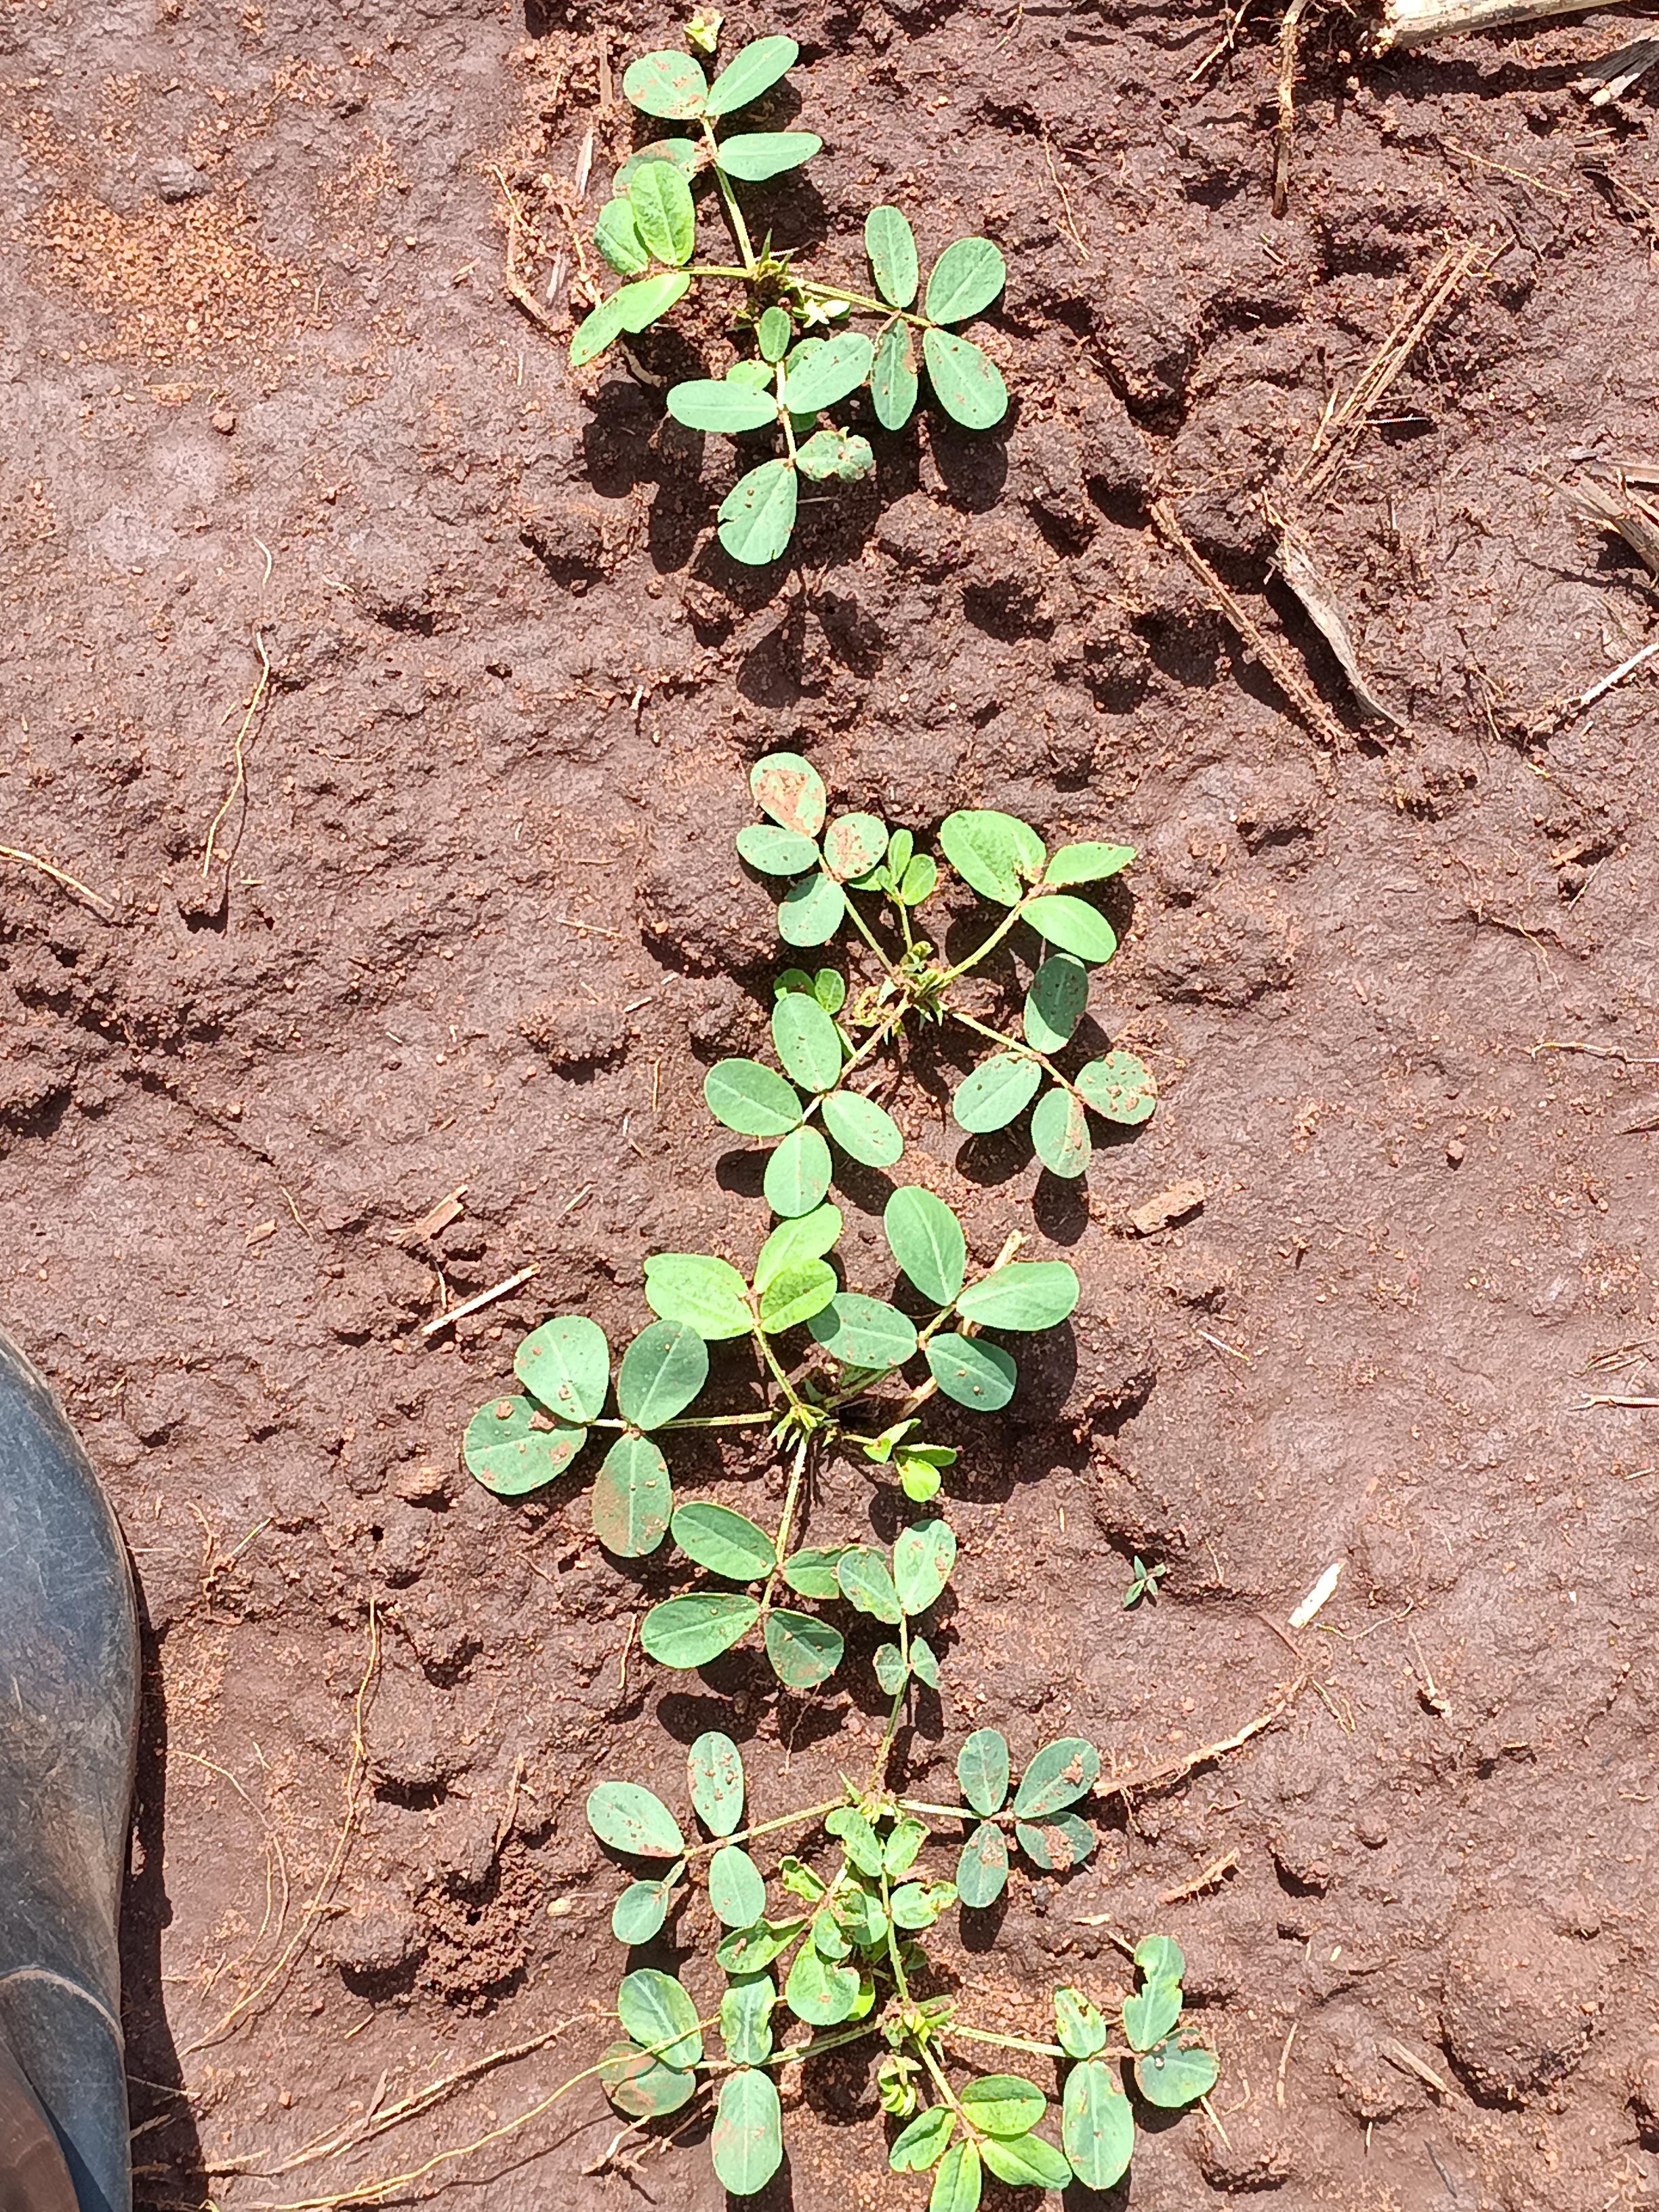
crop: groundnut
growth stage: vegetative
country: Kenya
